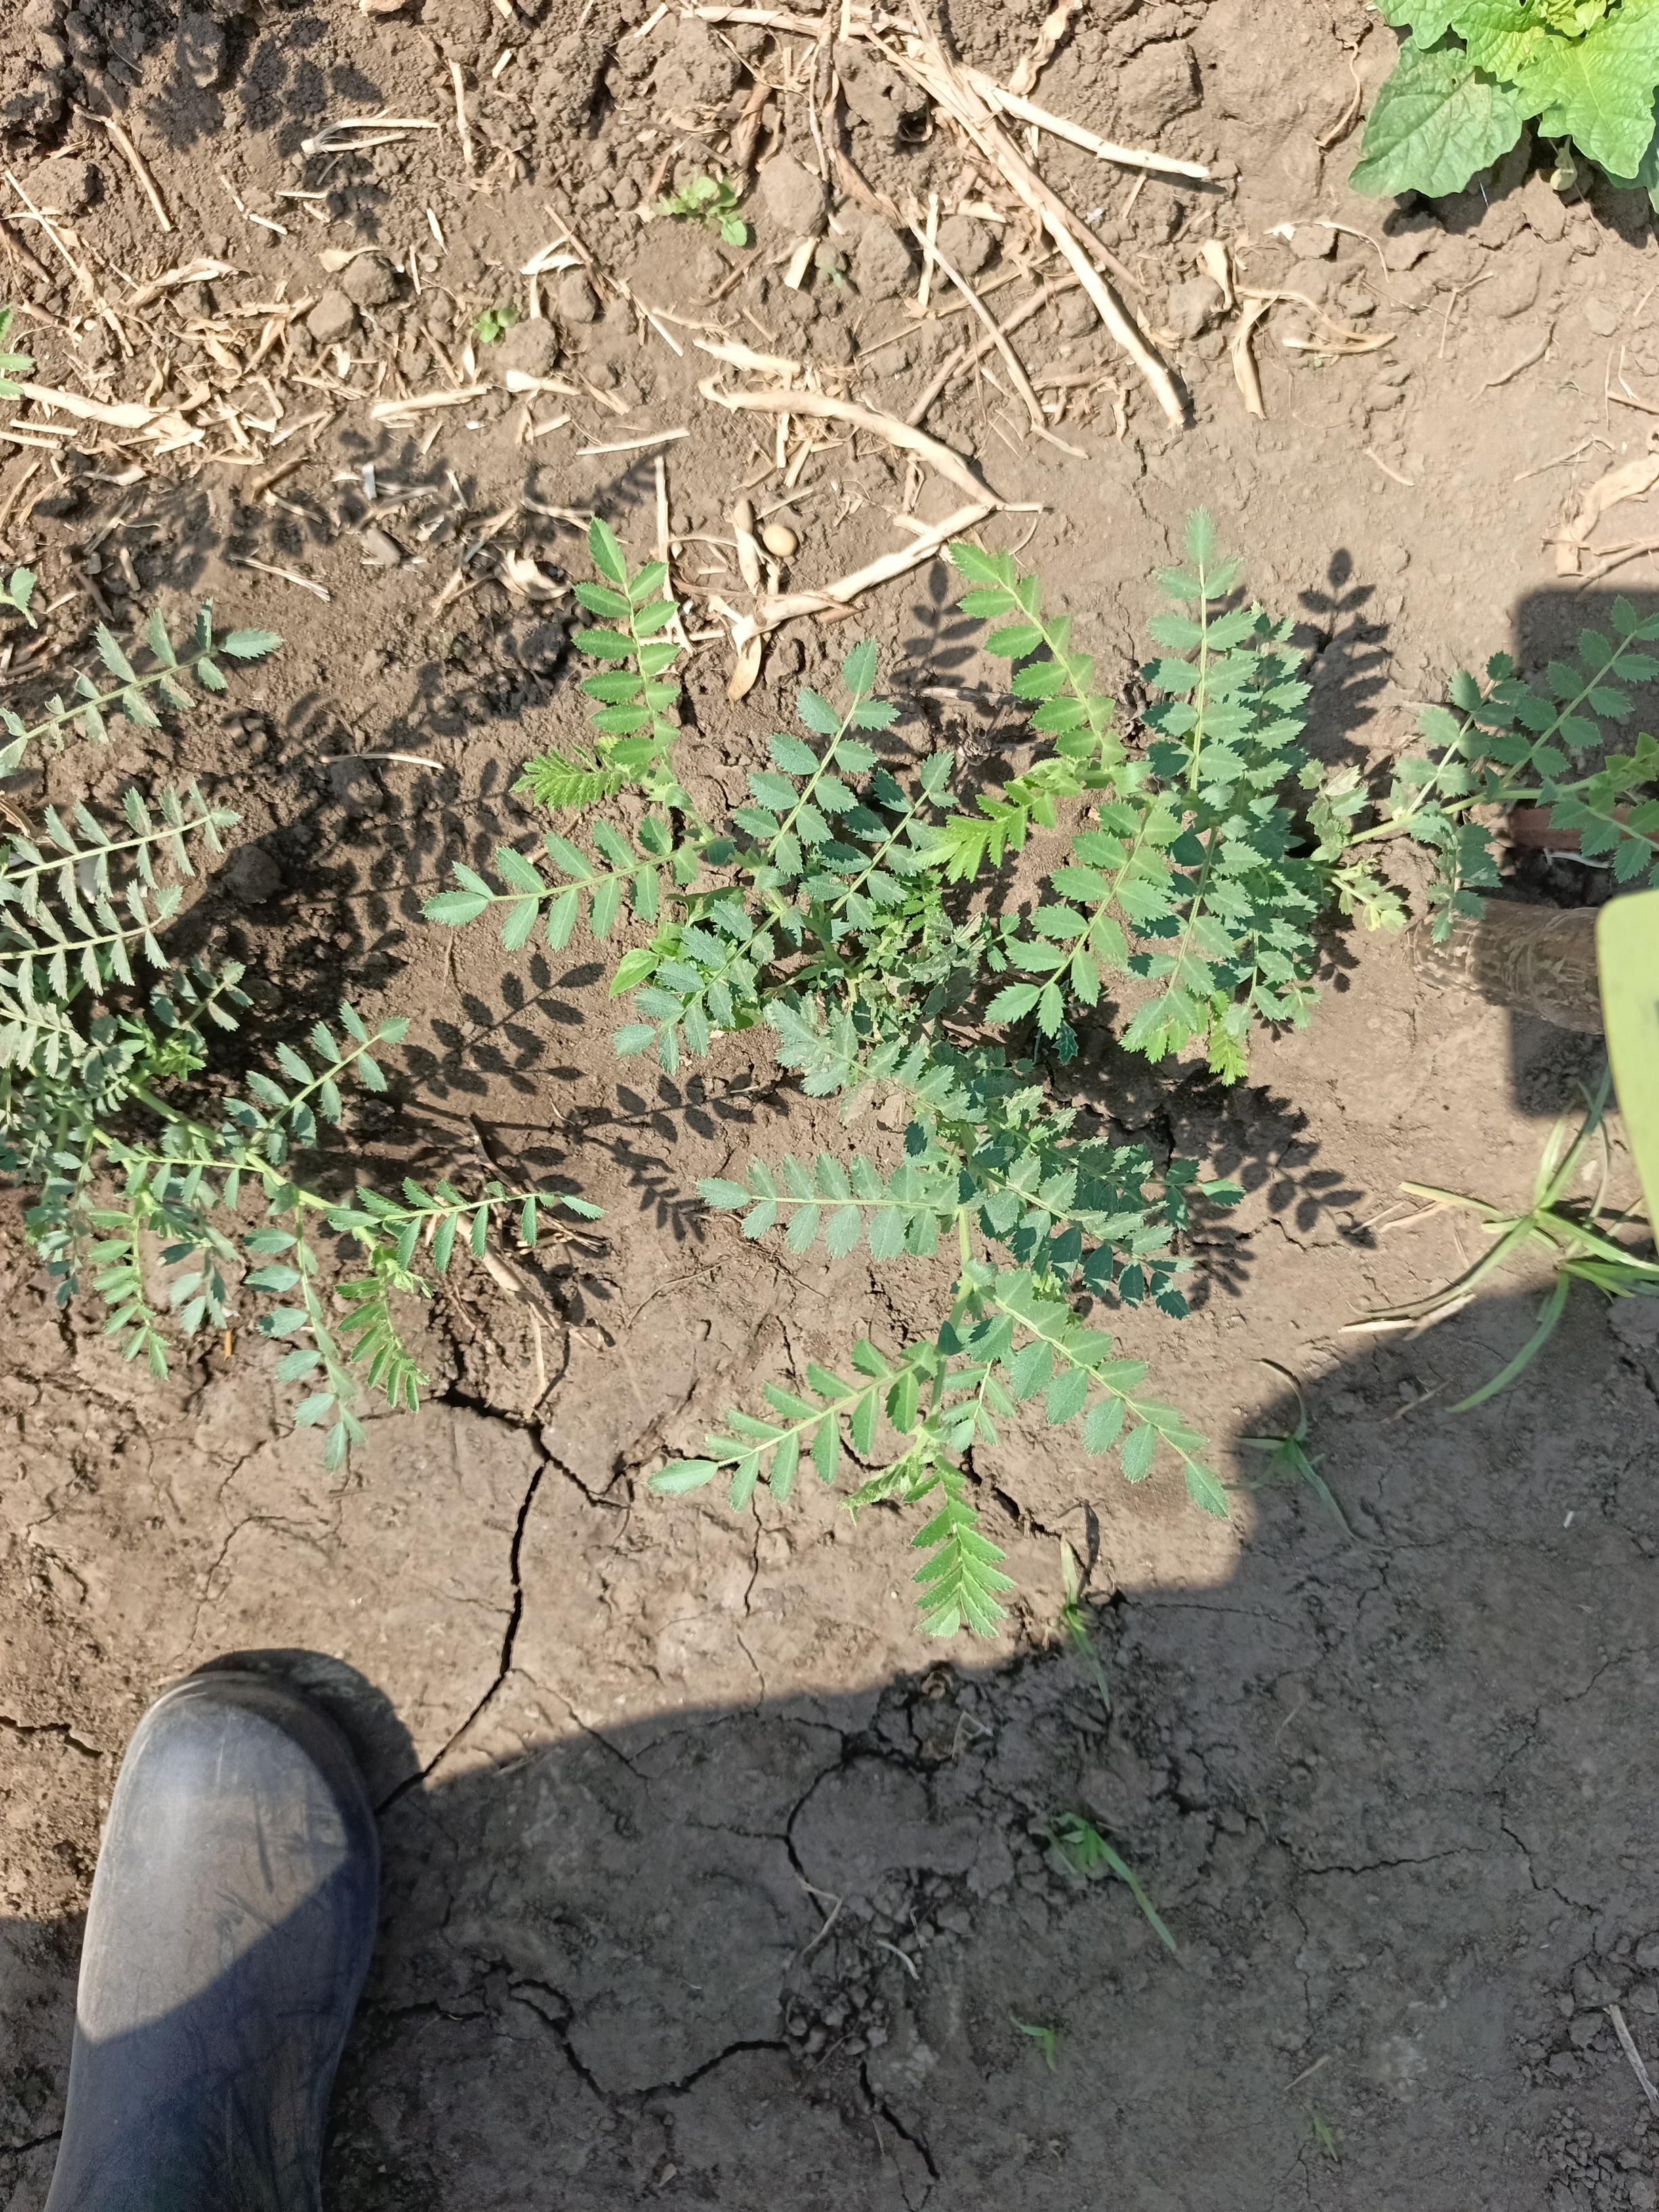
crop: chickpea
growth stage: vegetative
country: Tanzania
